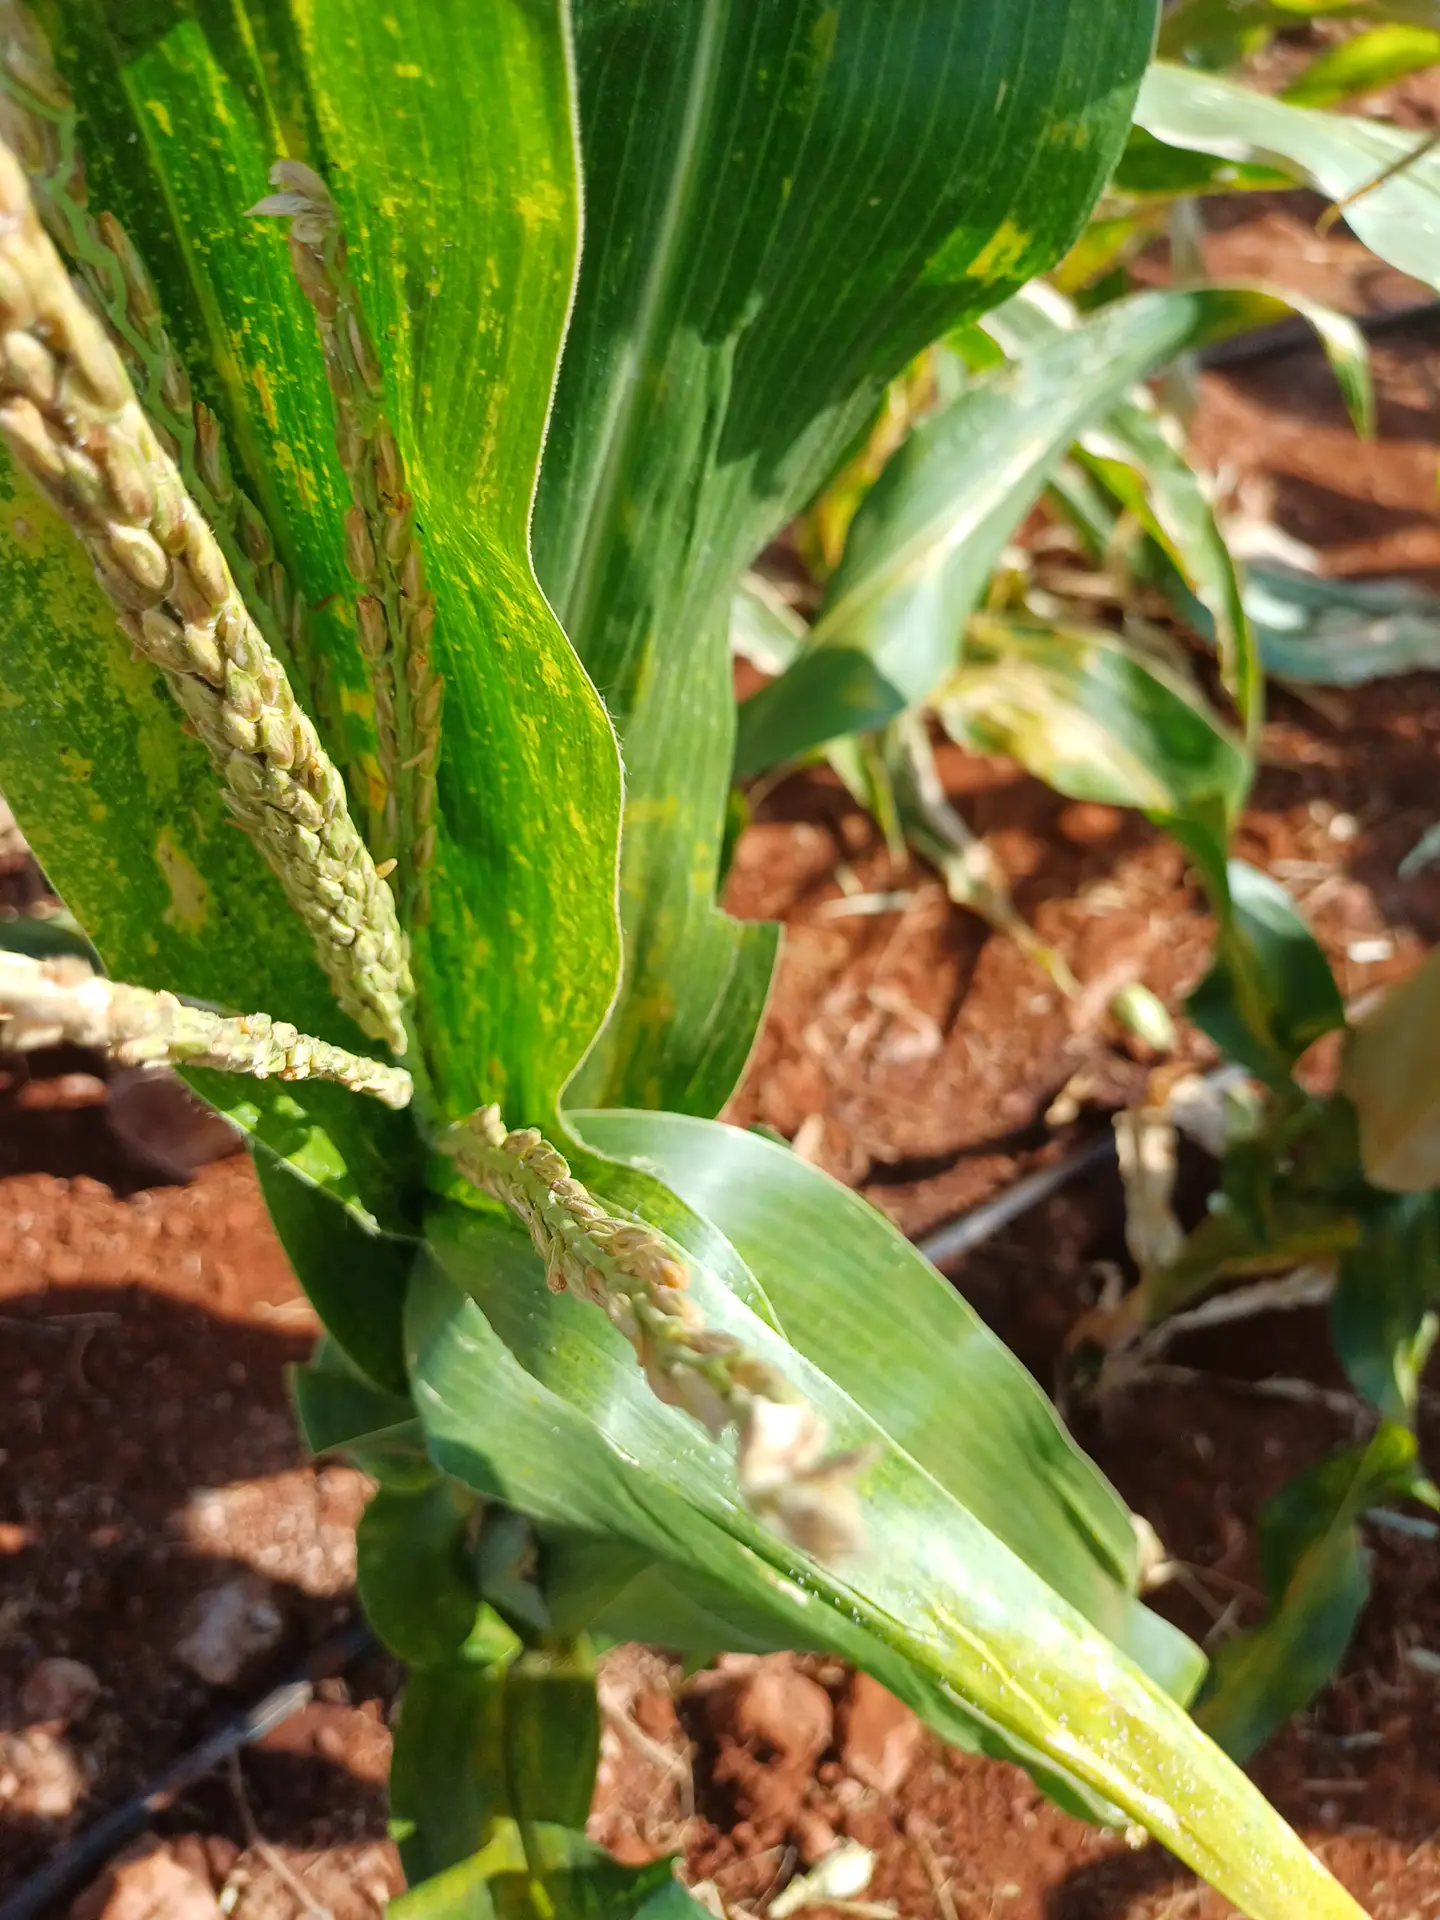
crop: maize
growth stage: flowering
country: Kenya
